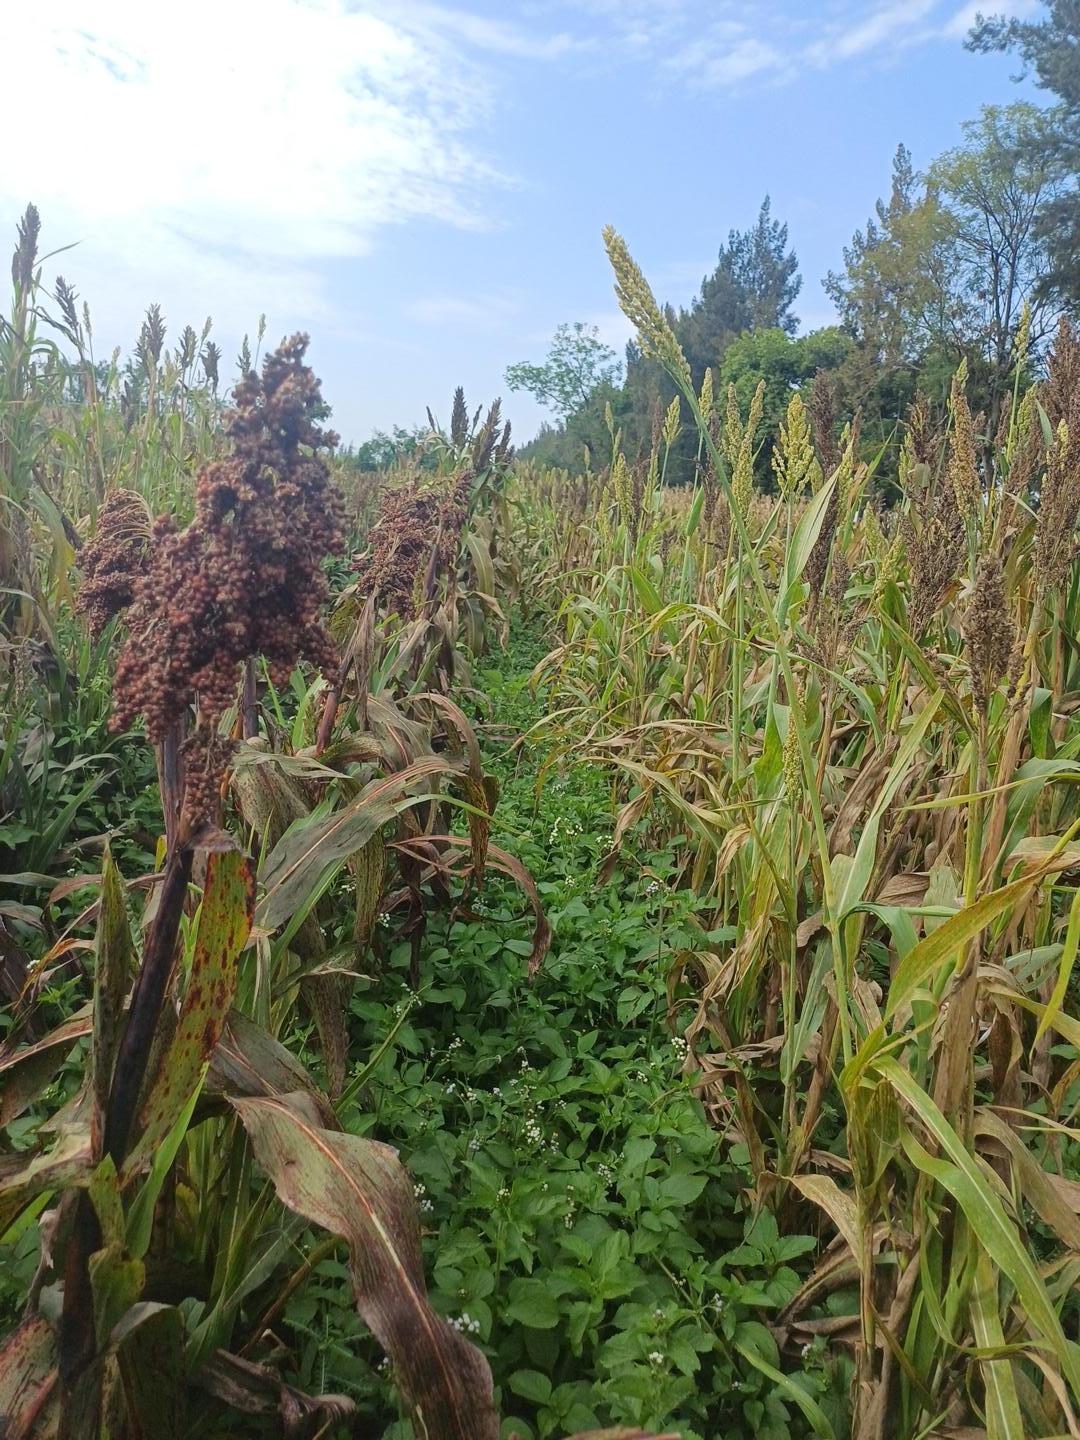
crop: sorghum
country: Kenya
